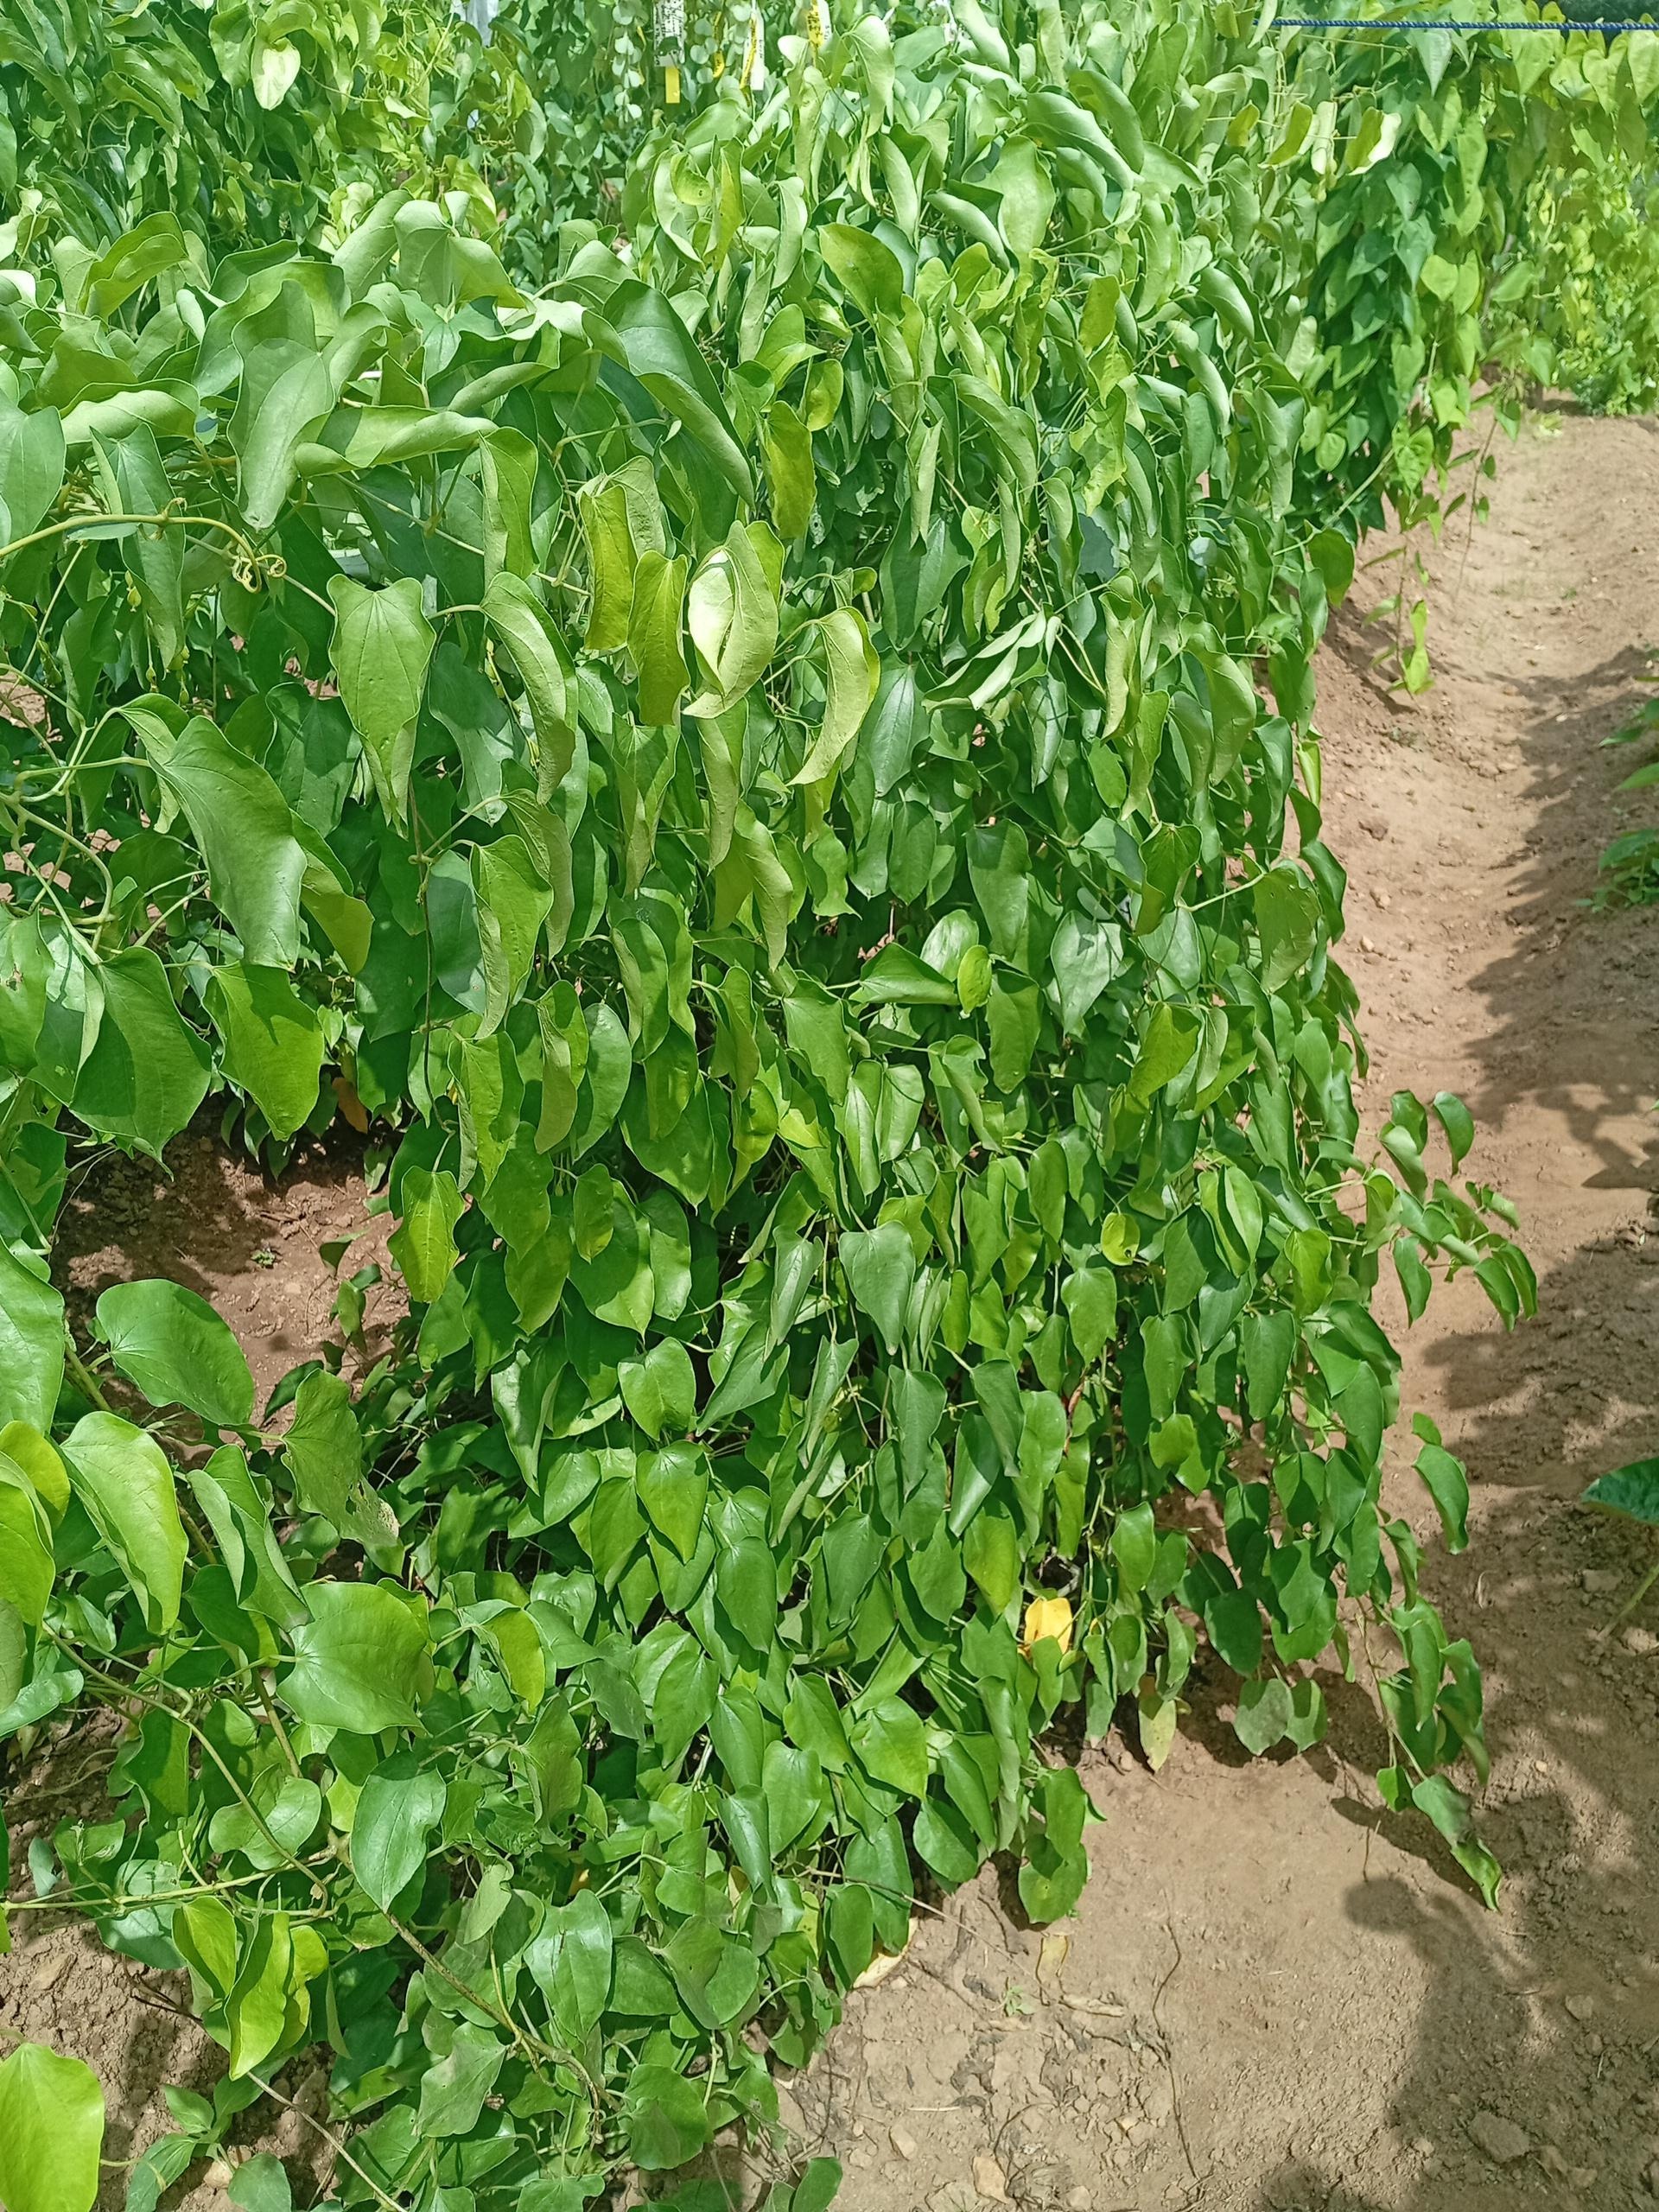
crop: yam
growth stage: vegetative
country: Nigeria
